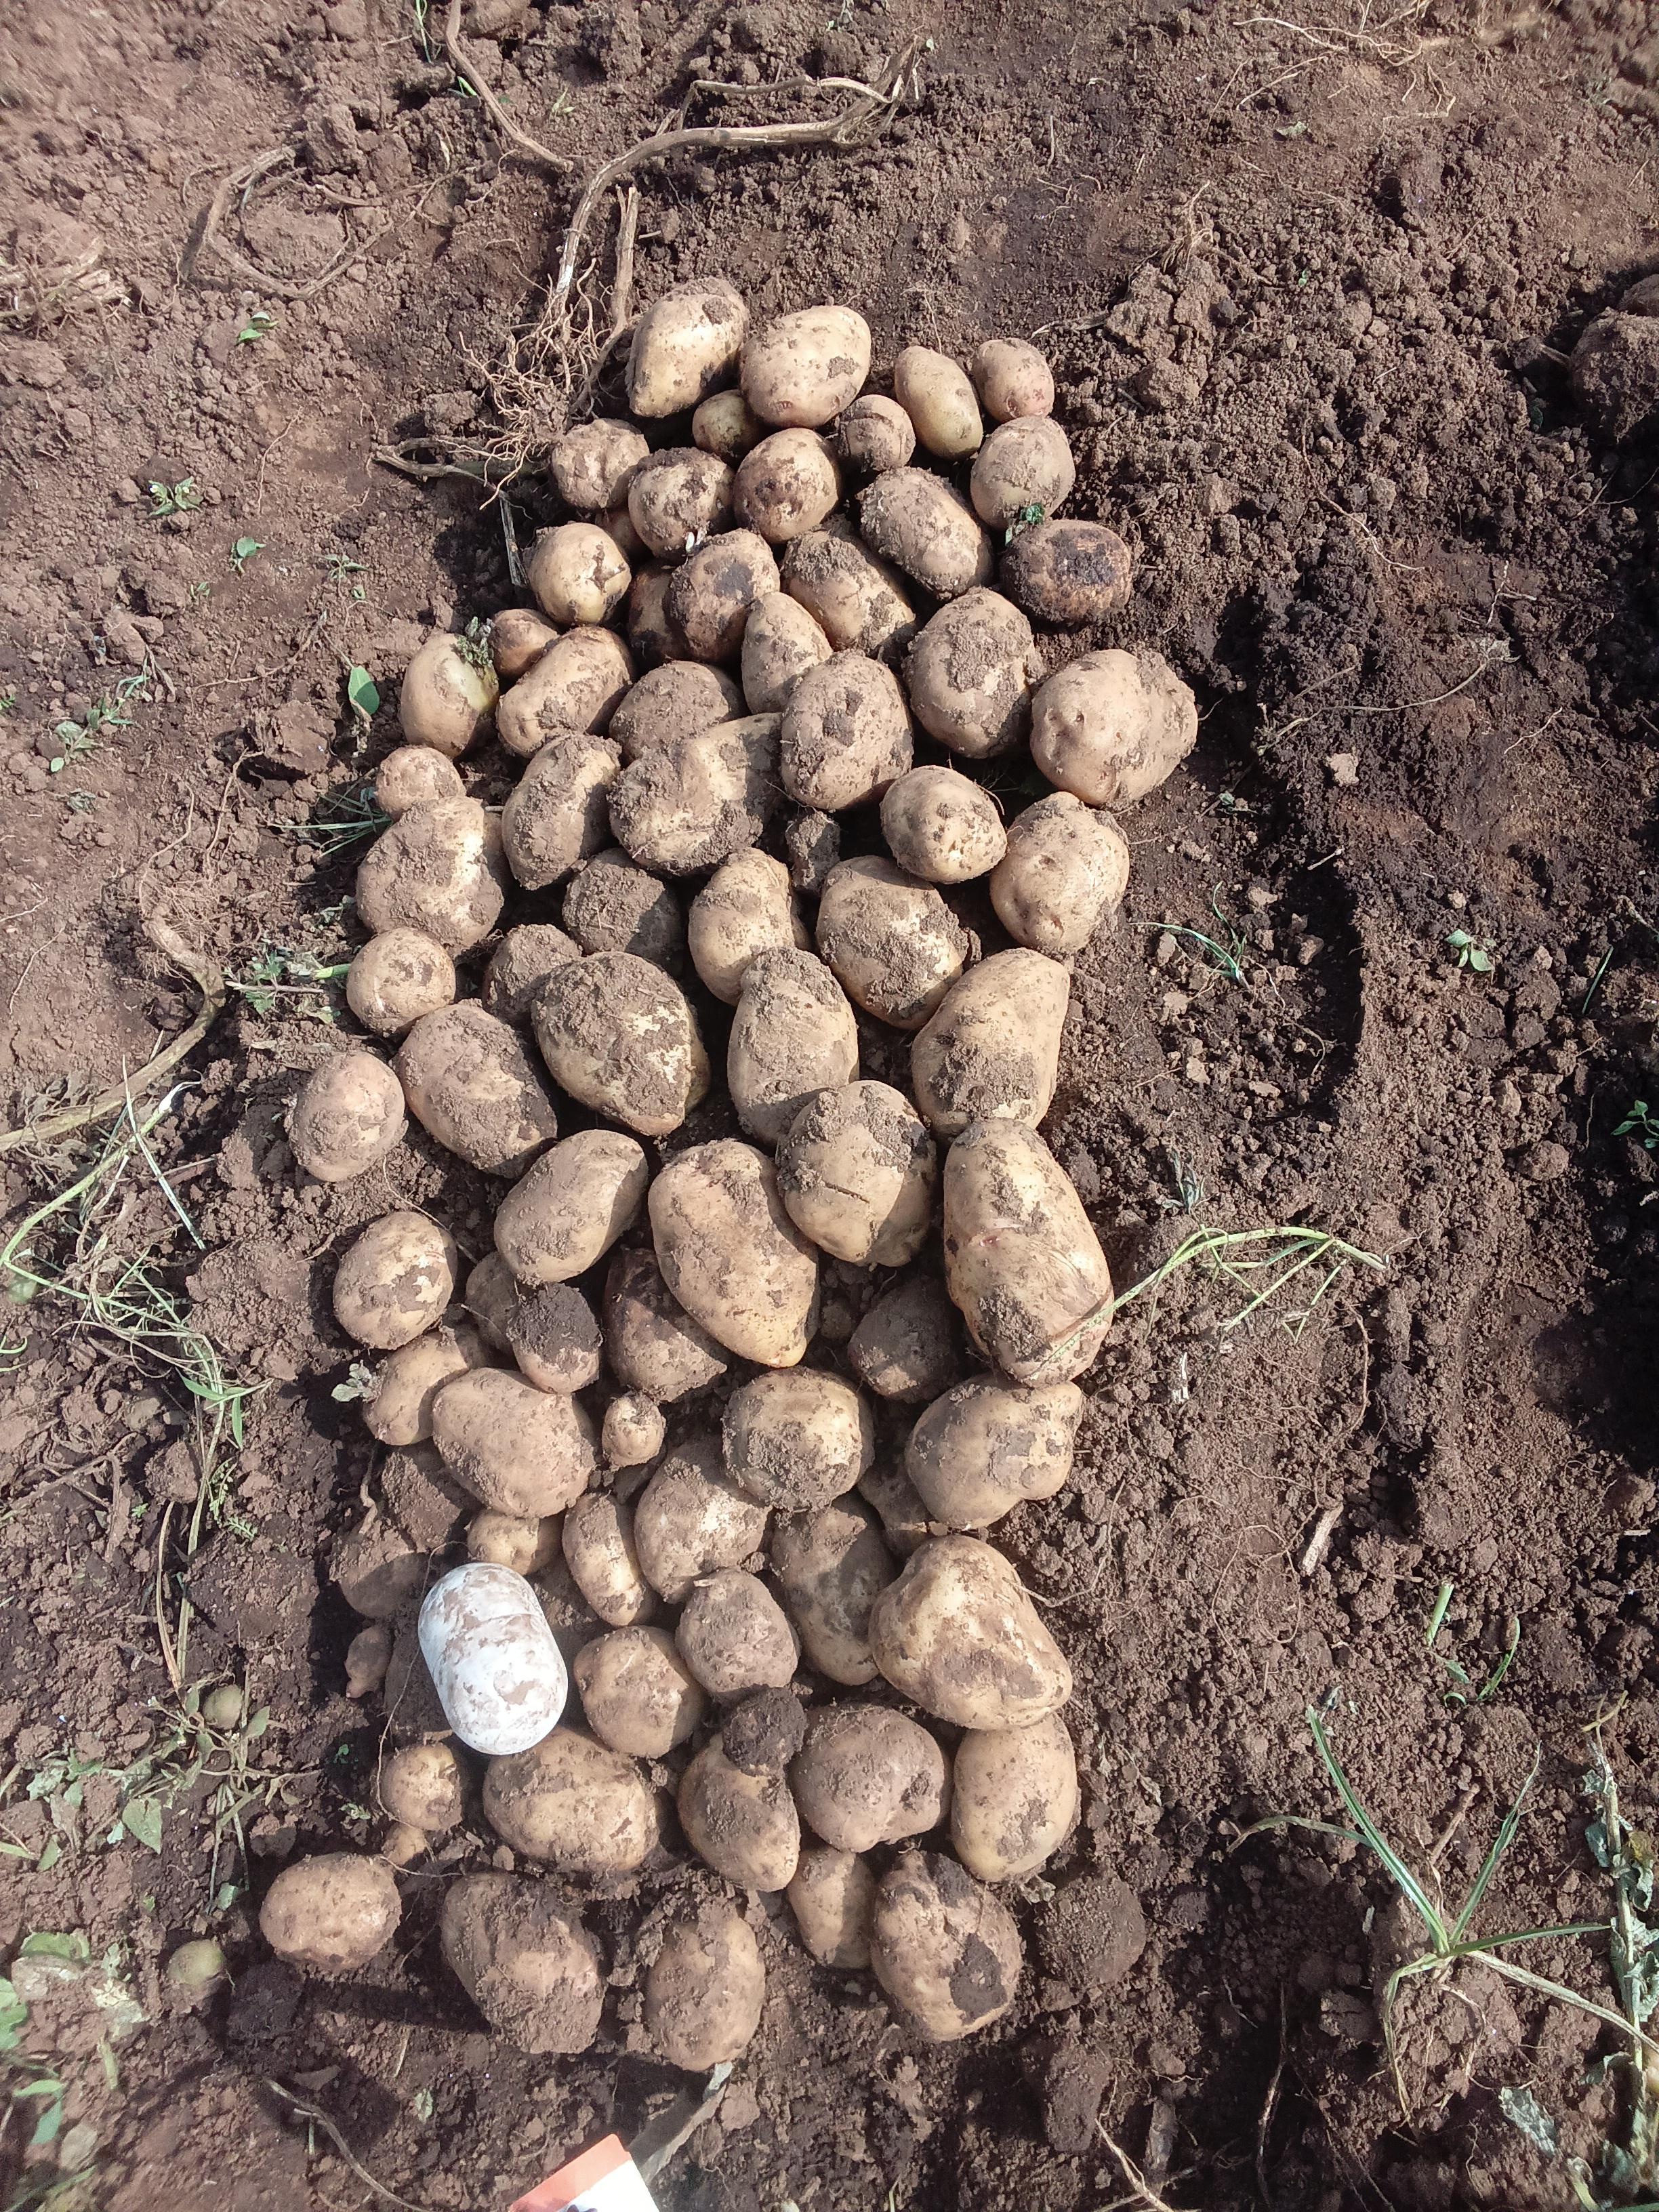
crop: potato
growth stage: harvest
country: Kenya
